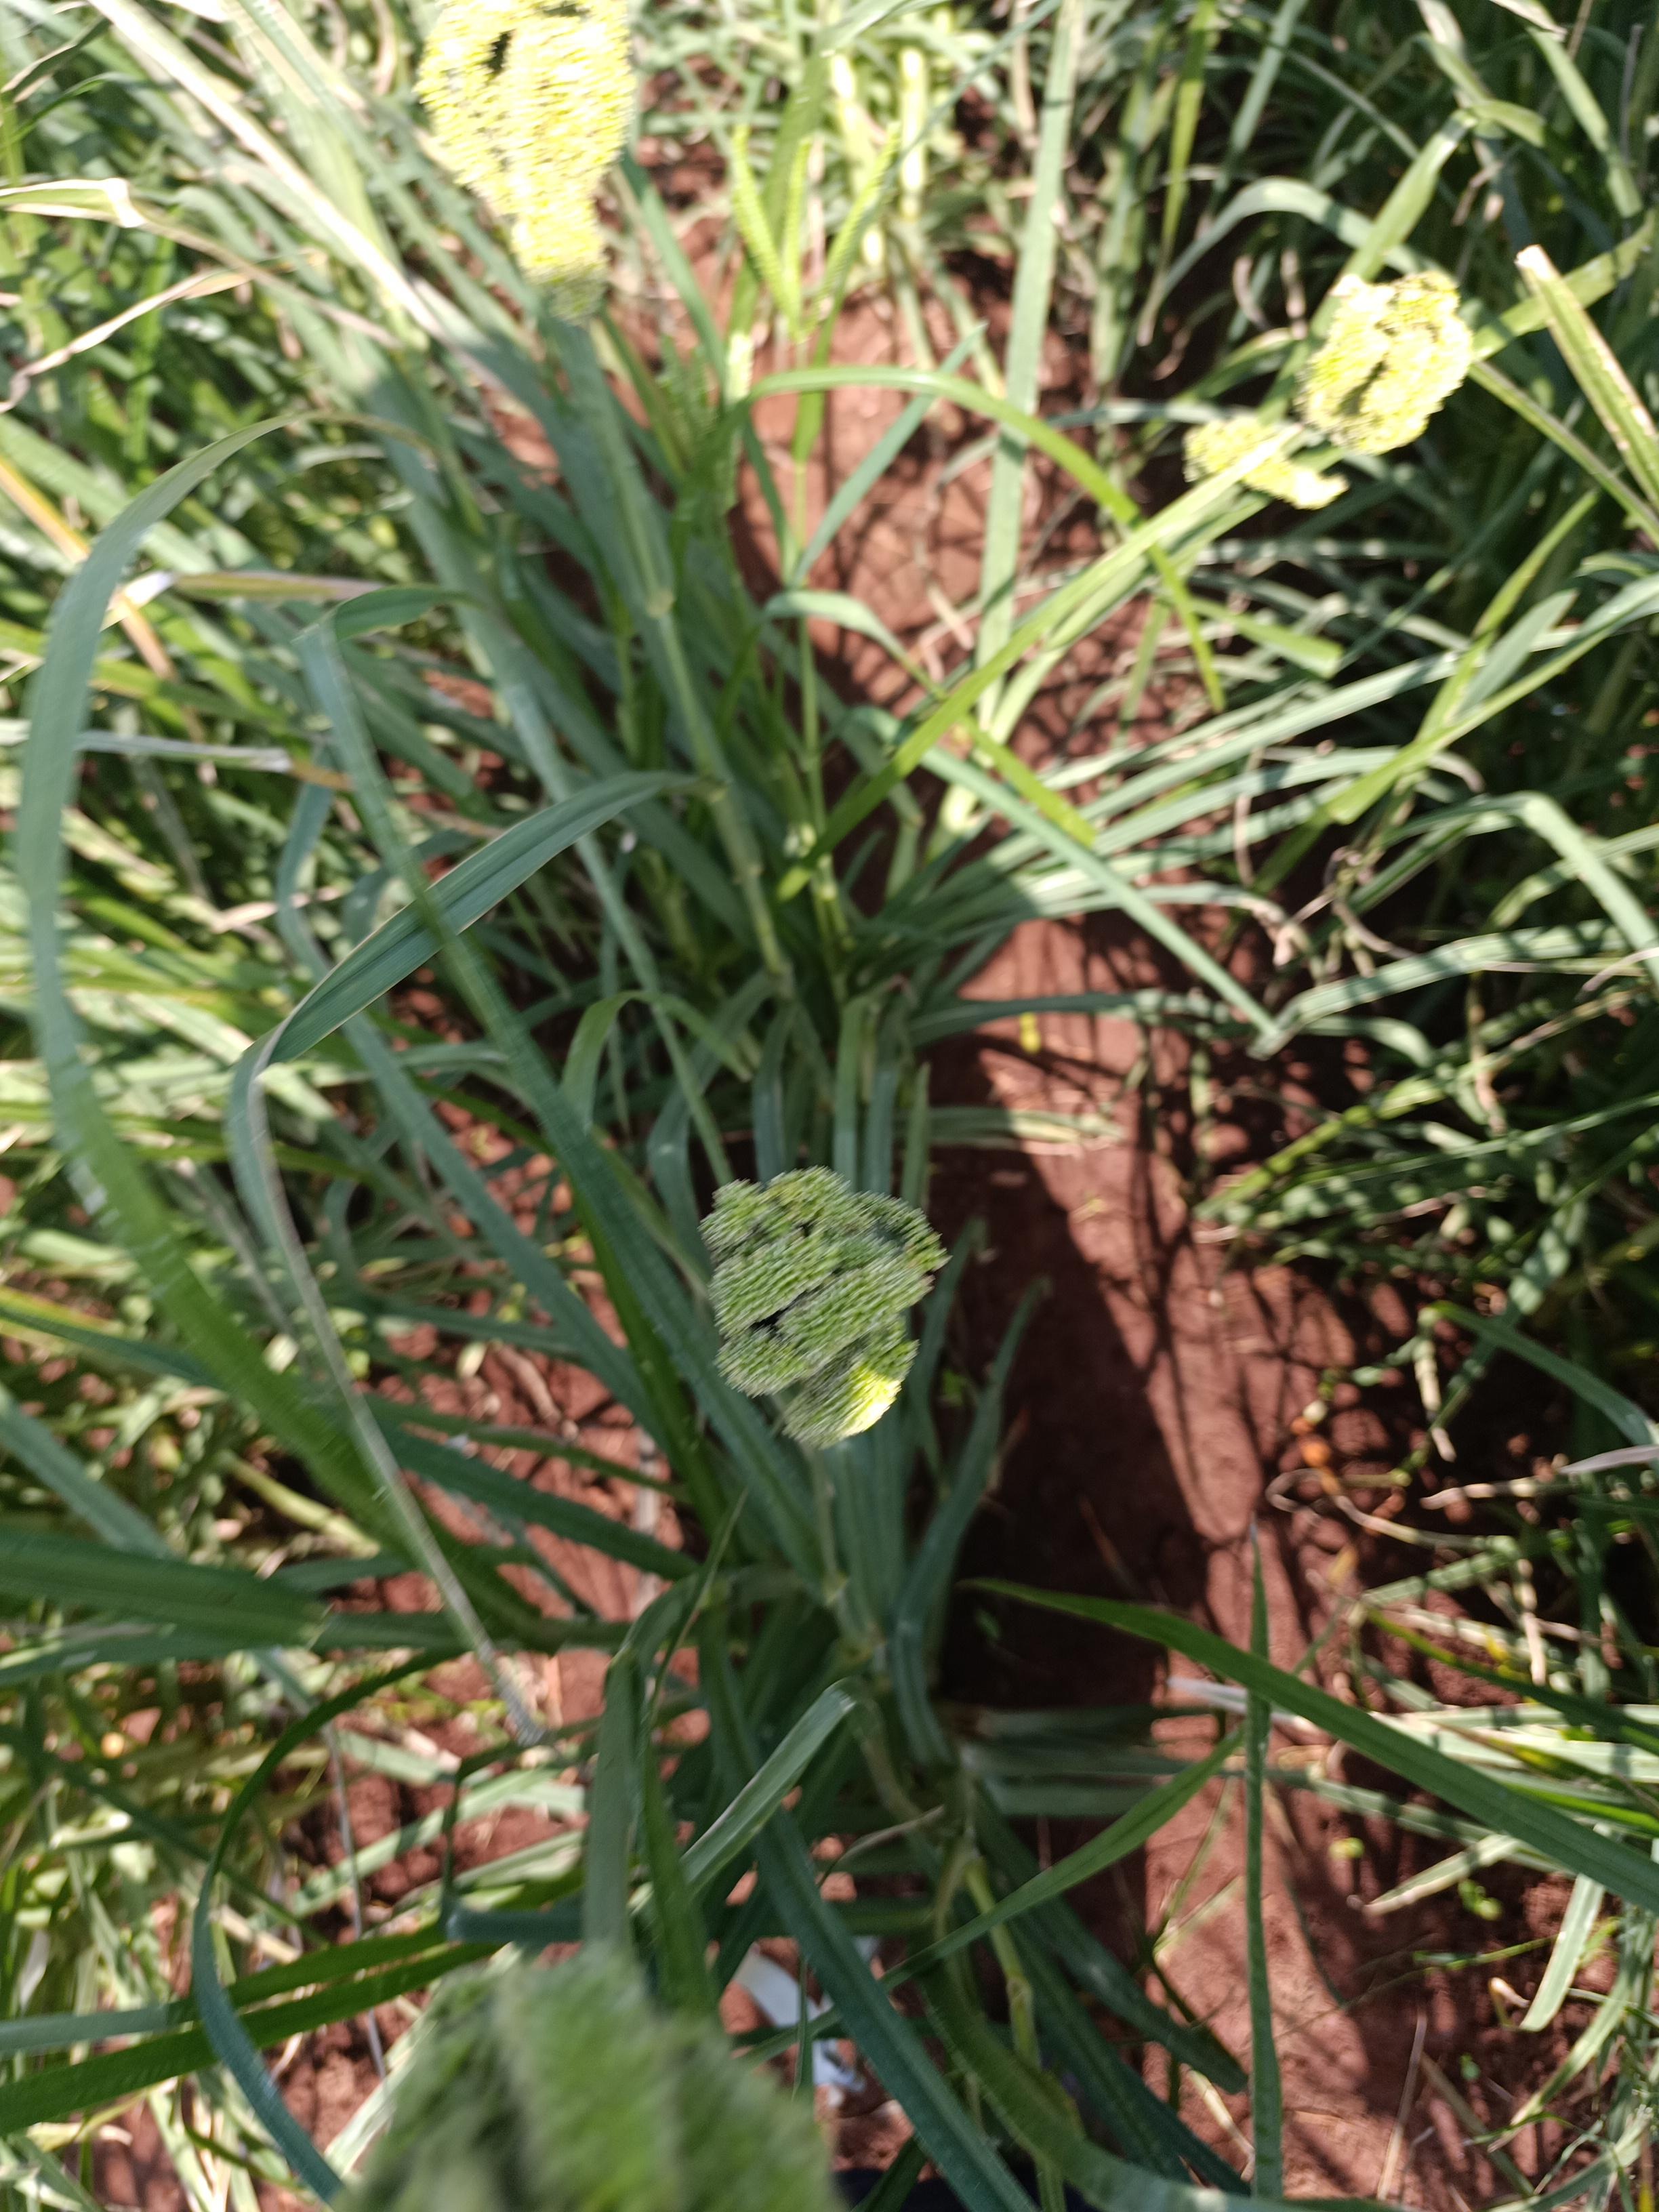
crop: finger millet
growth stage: filling grain
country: Kenya
